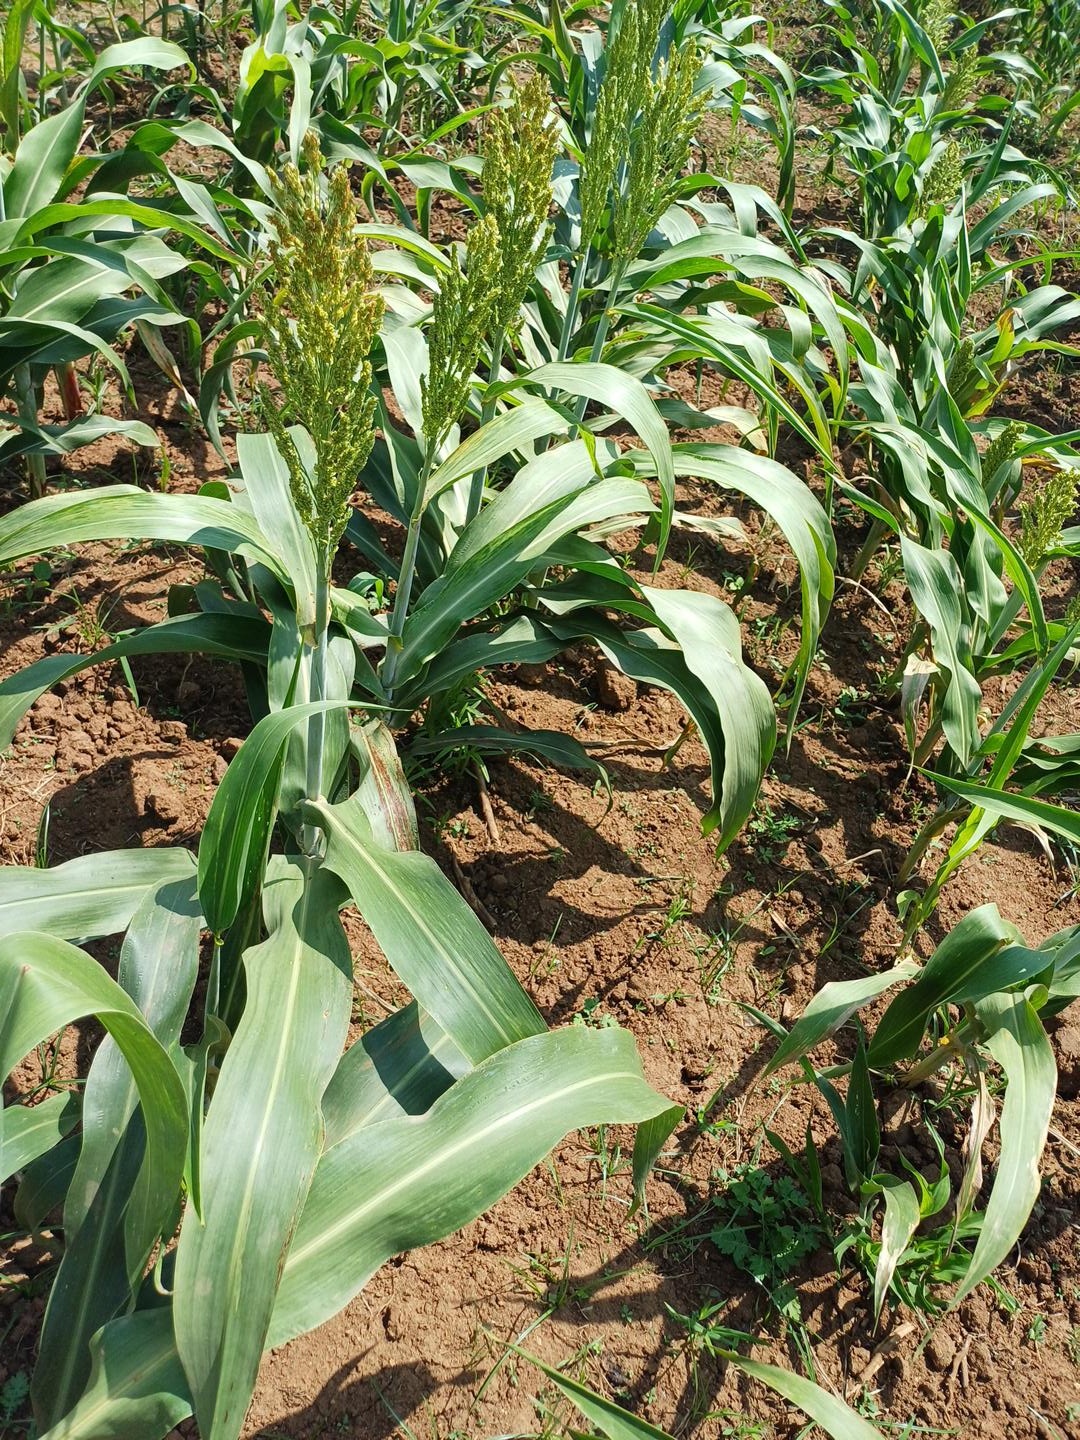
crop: sorghum
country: Kenya
